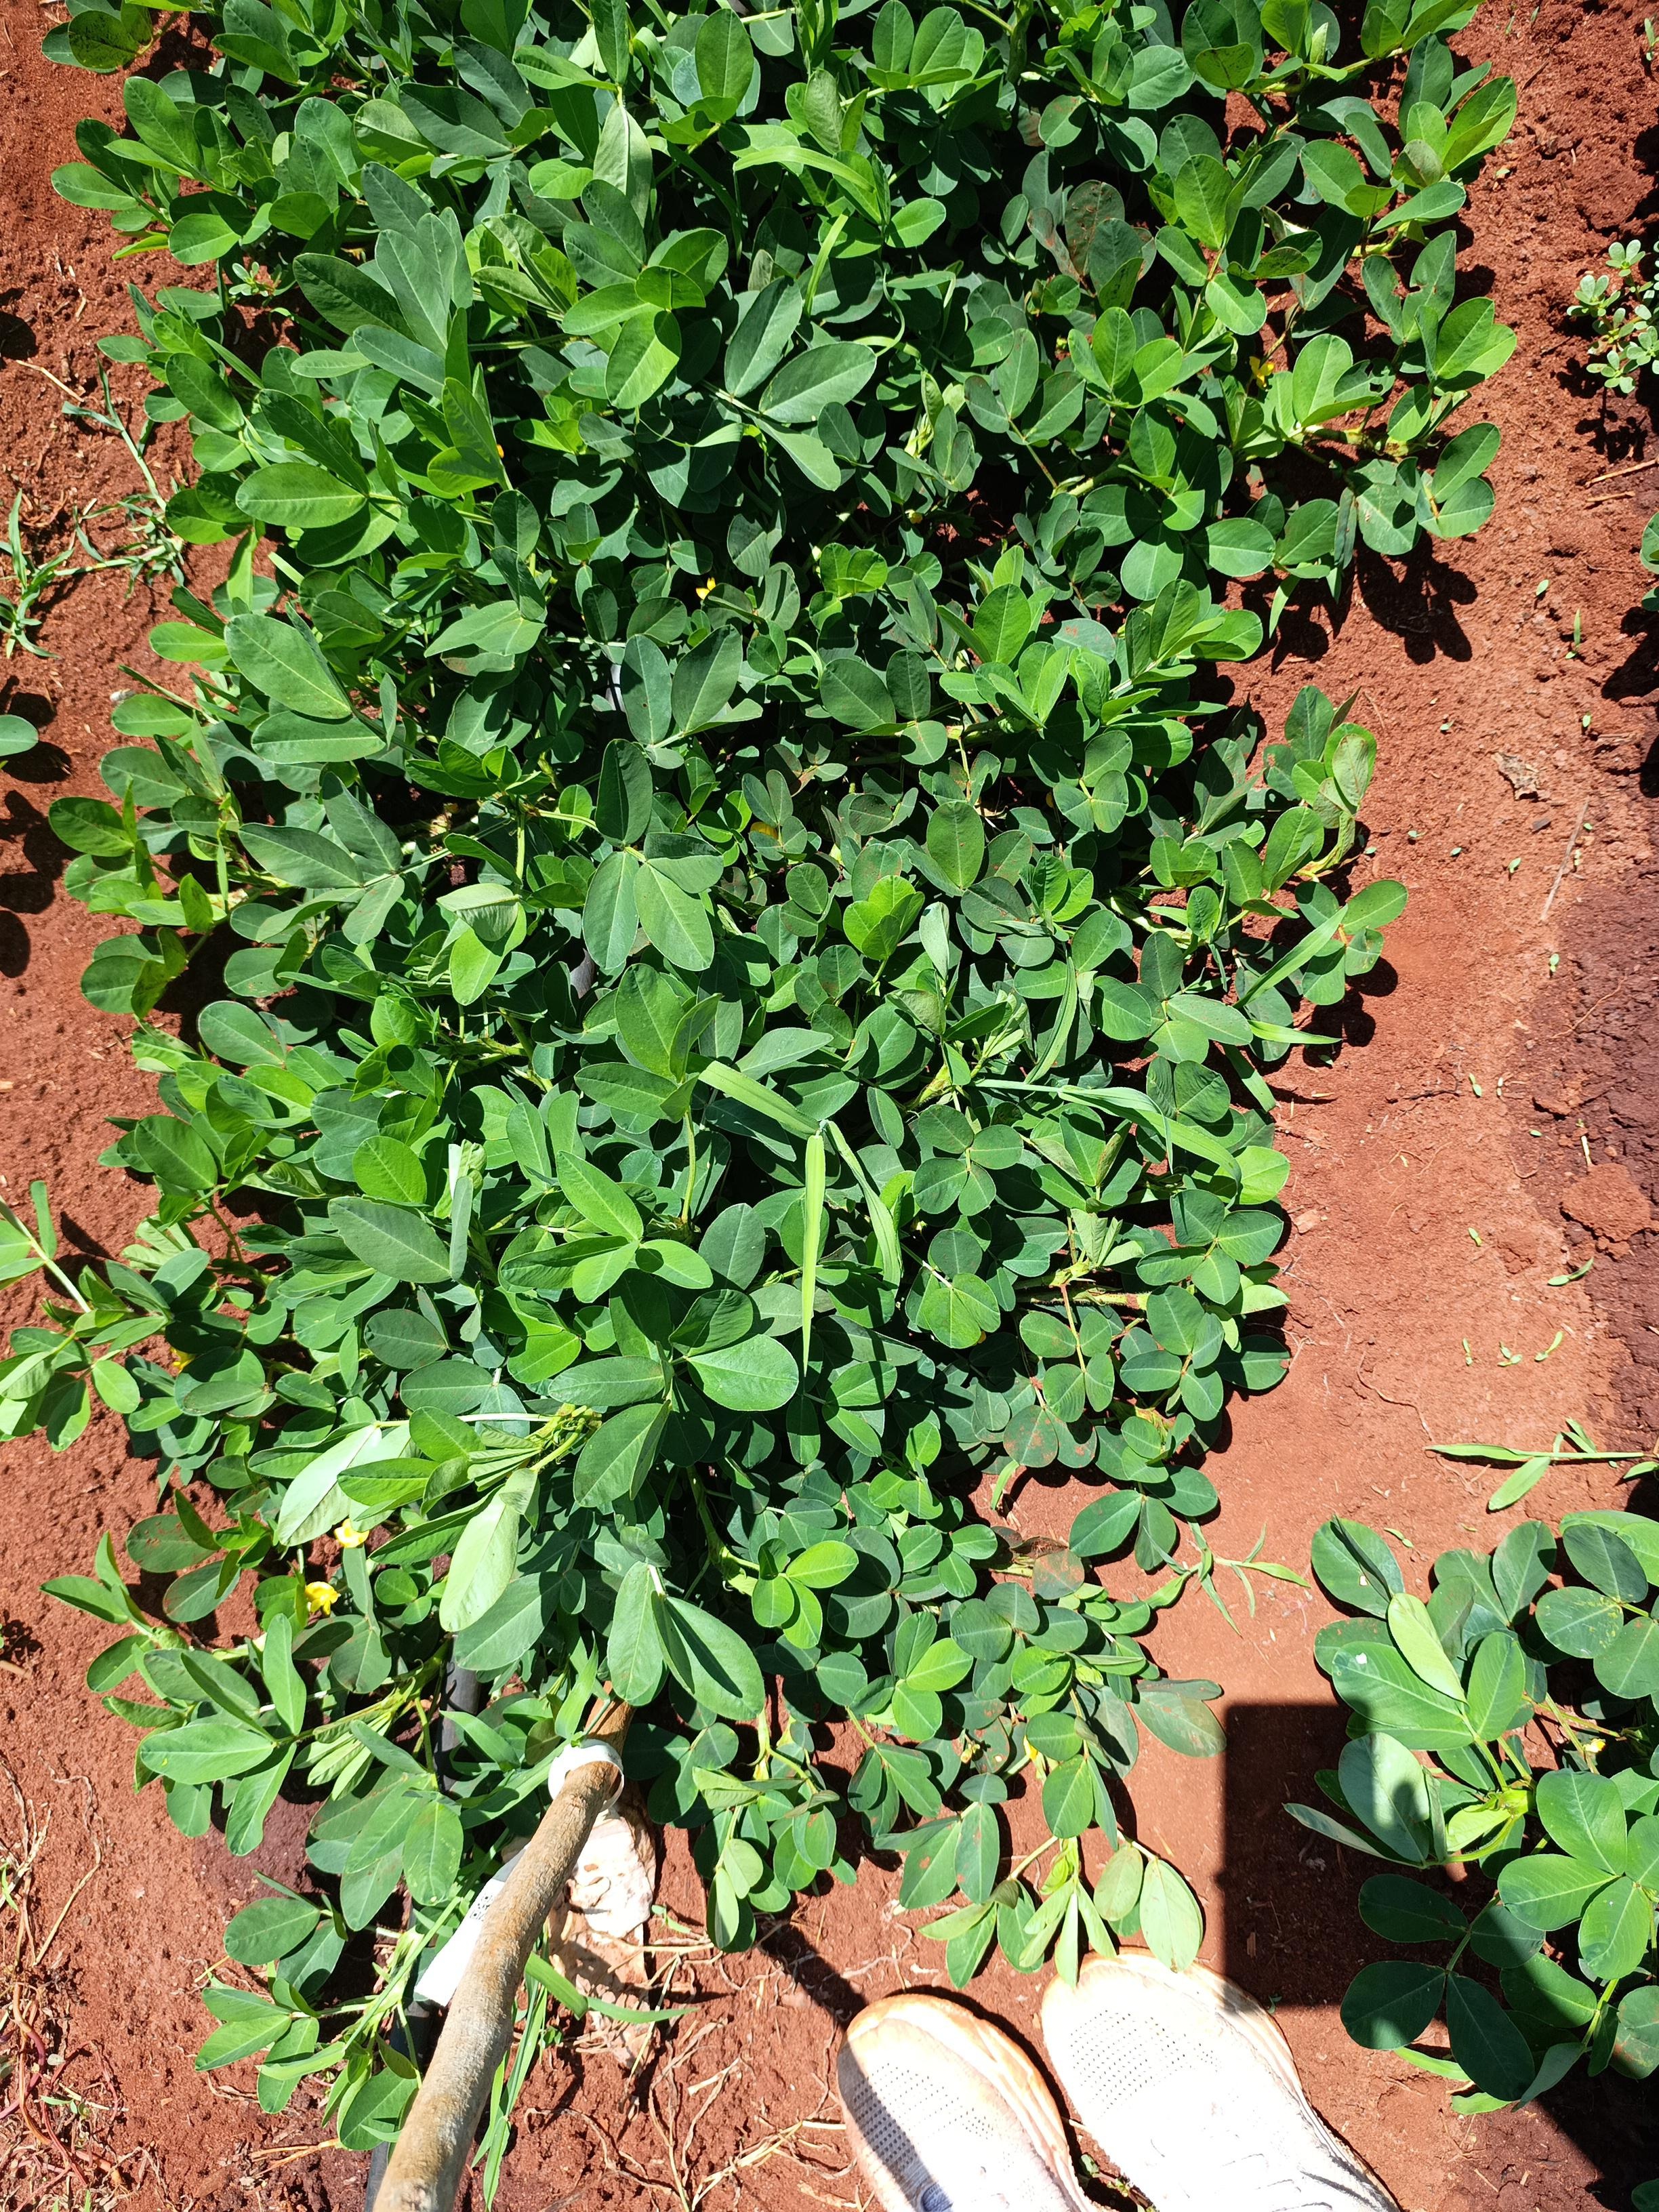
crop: groundnut
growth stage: flowering
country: Kenya
